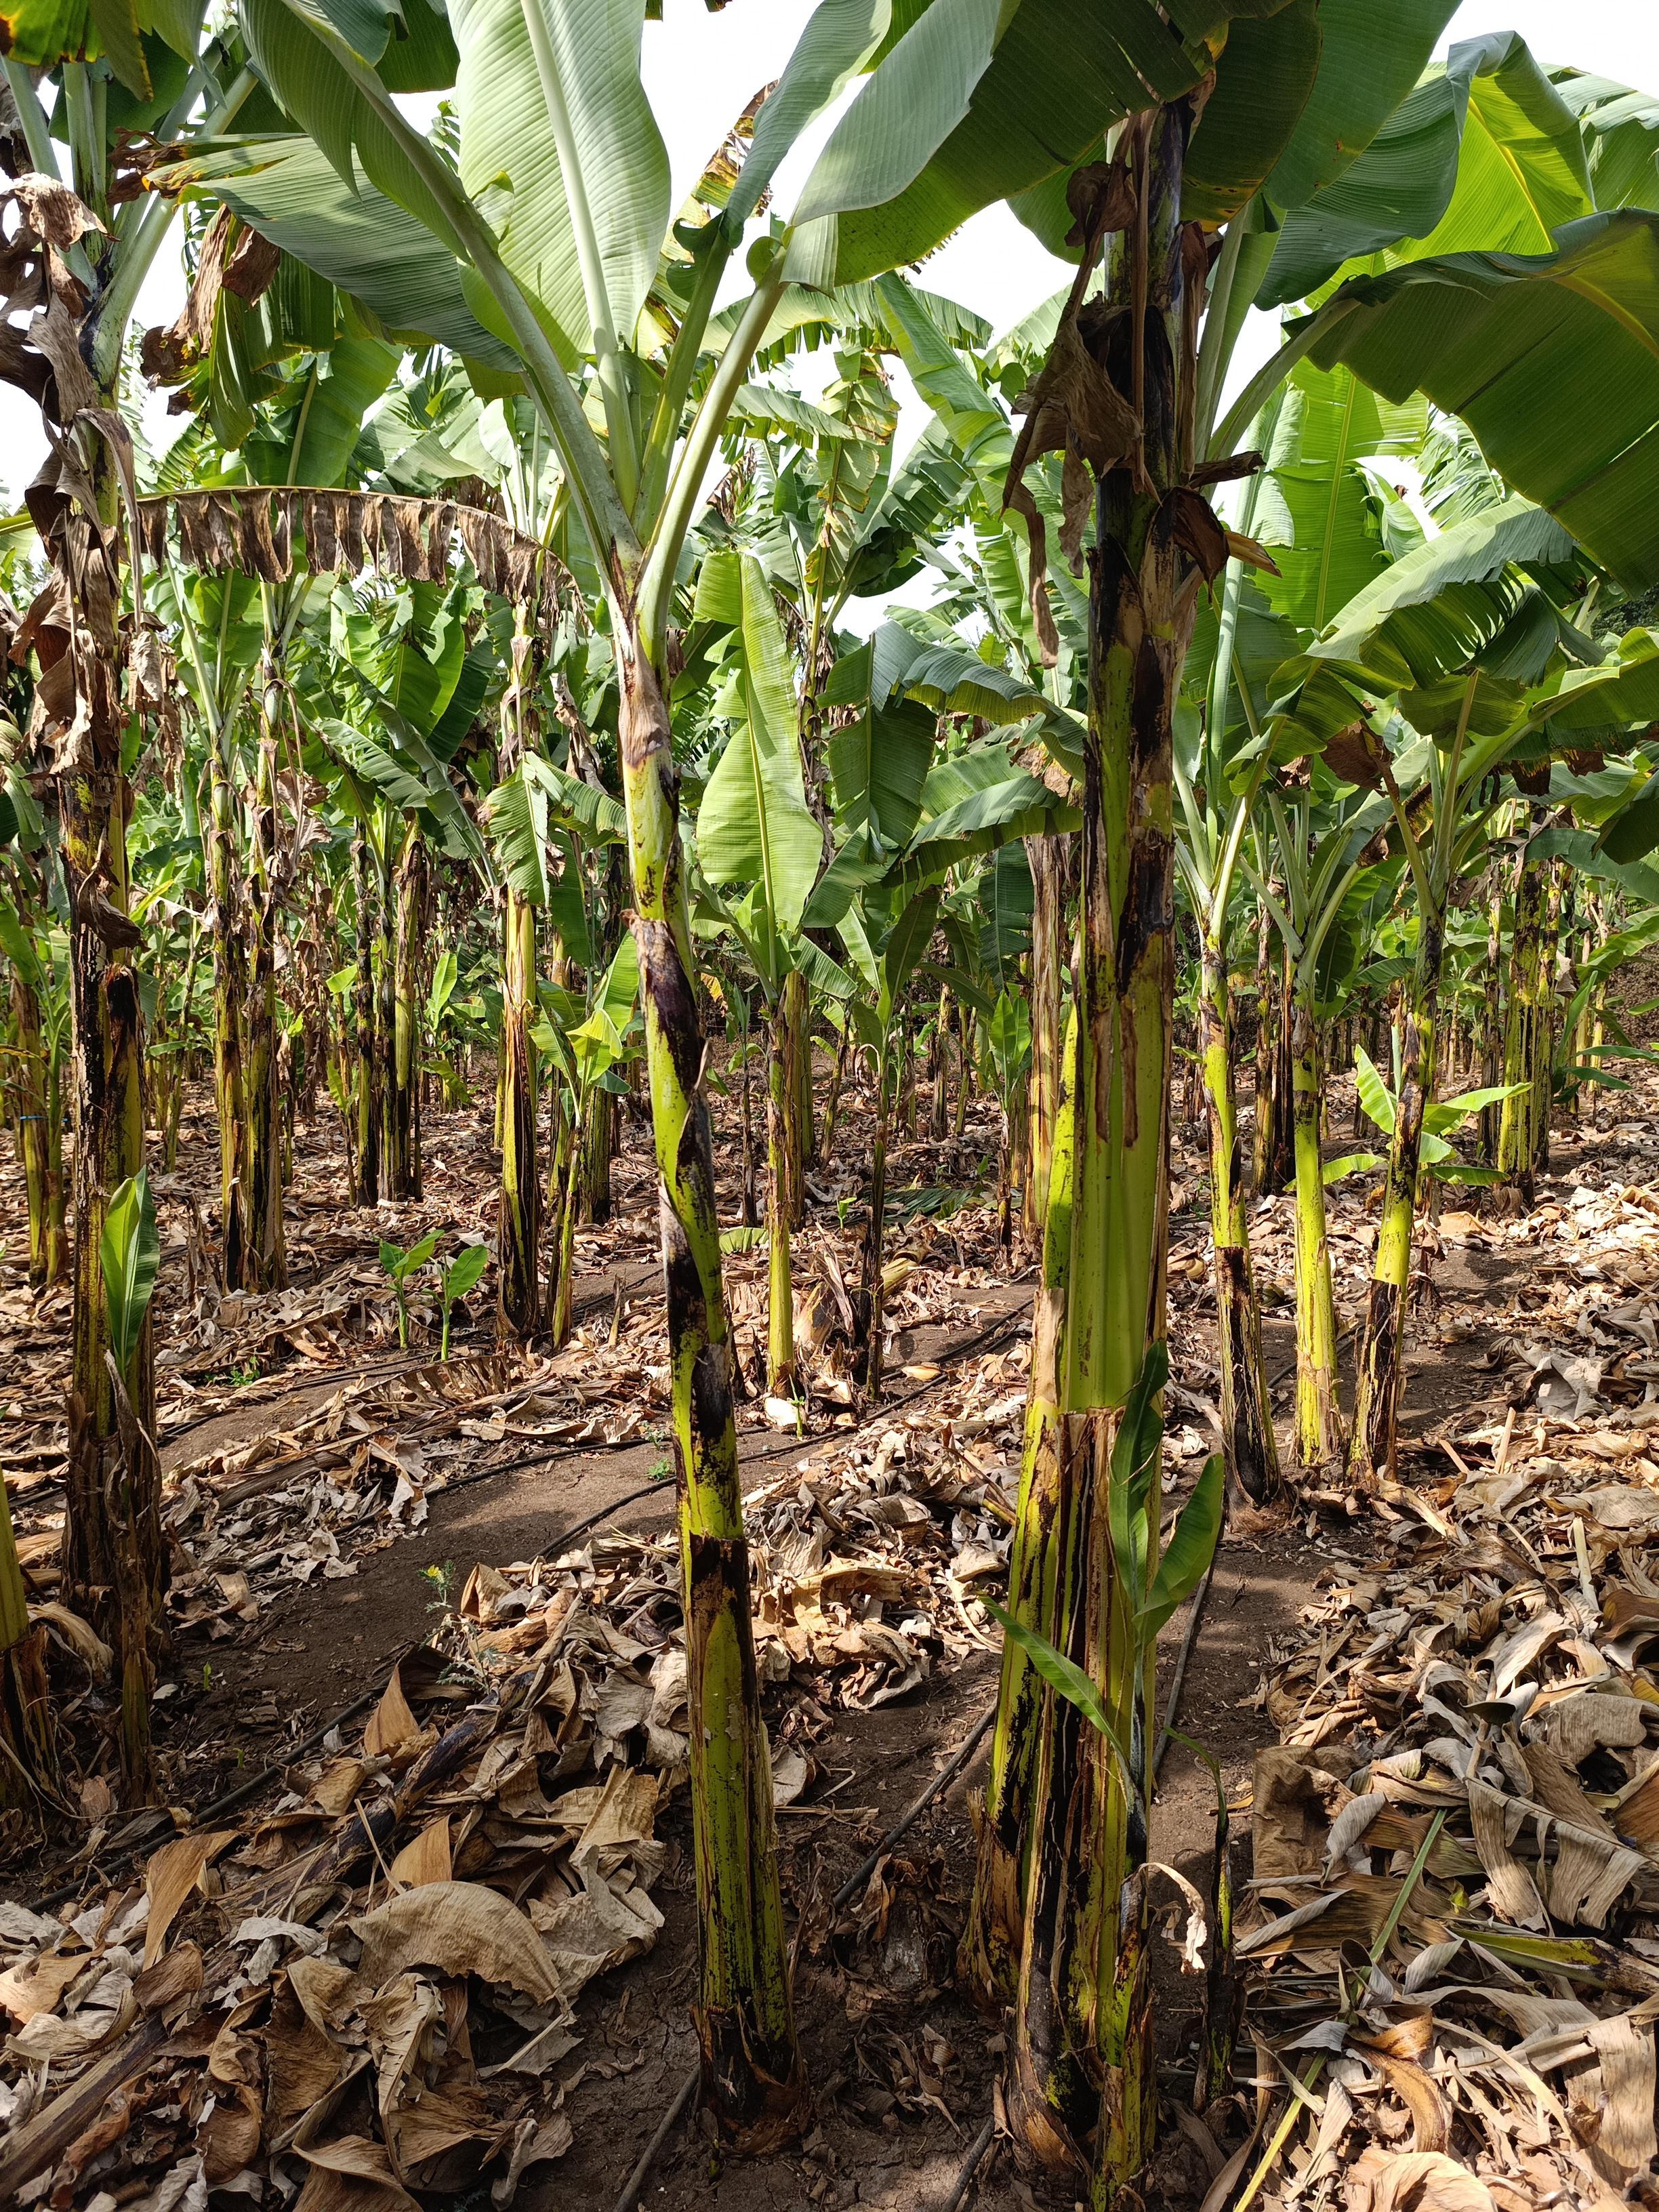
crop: banana
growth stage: vegetative
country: Tanzania
